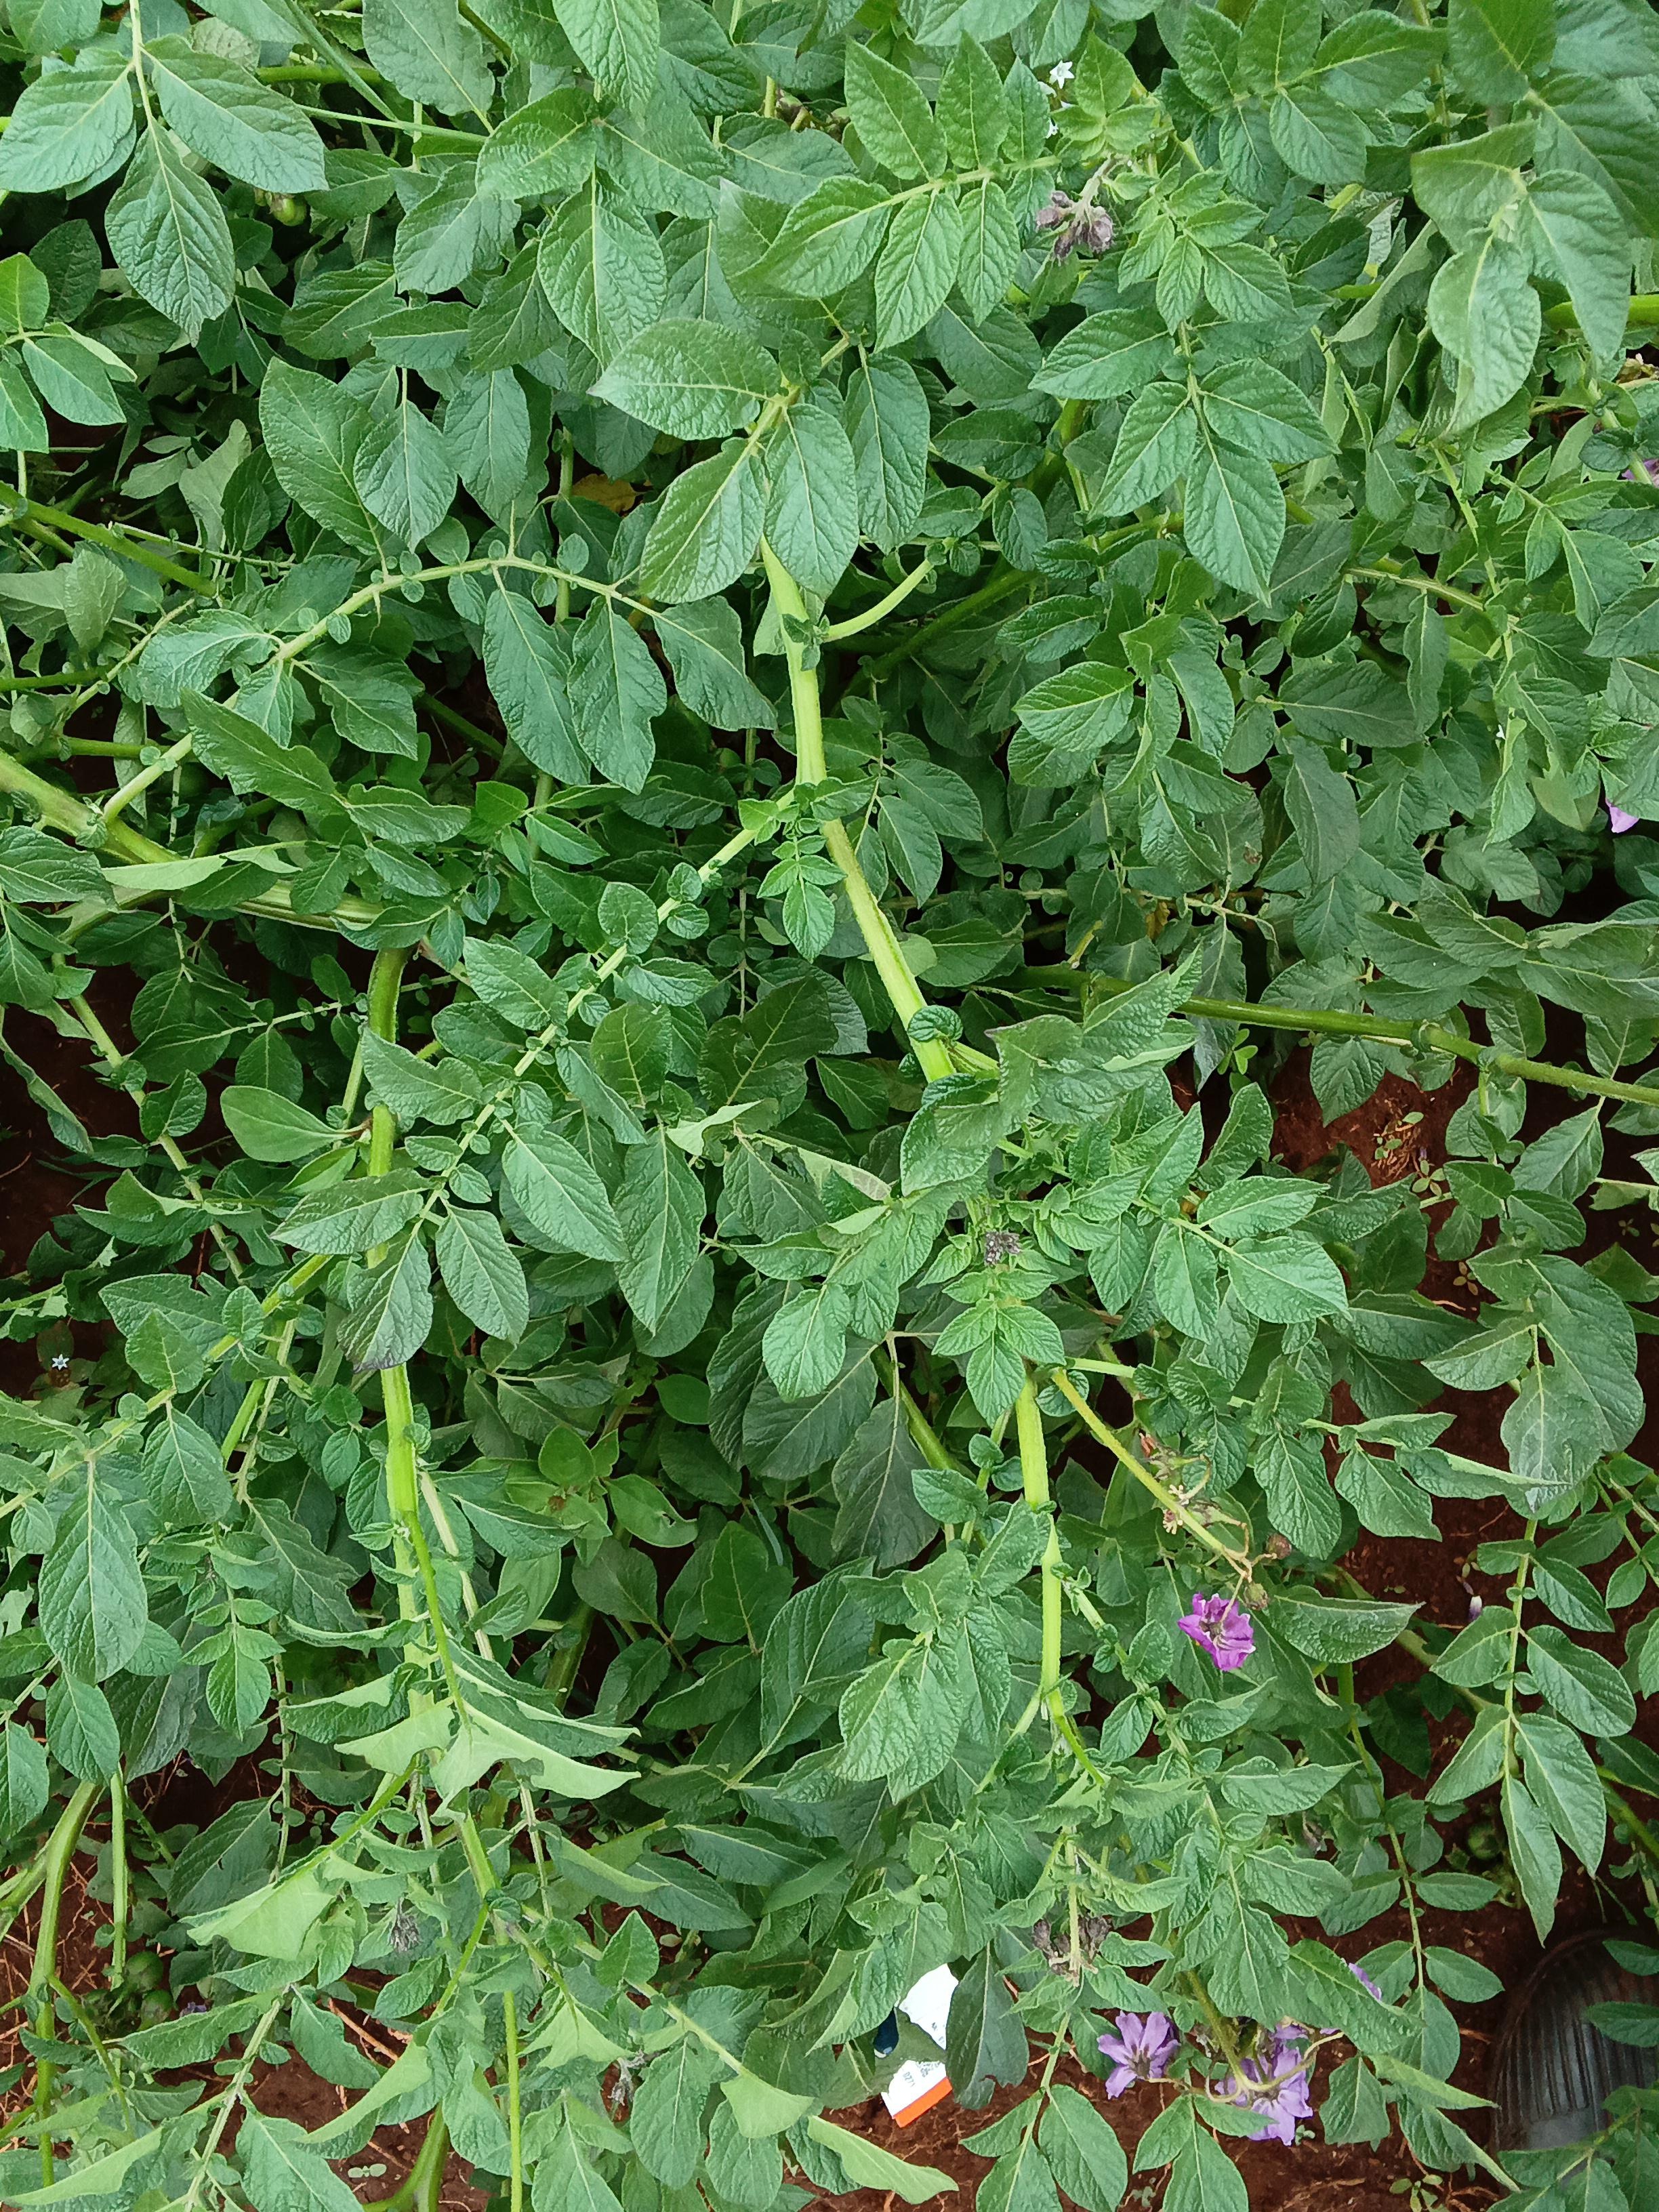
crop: potato
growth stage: flowering
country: Kenya
